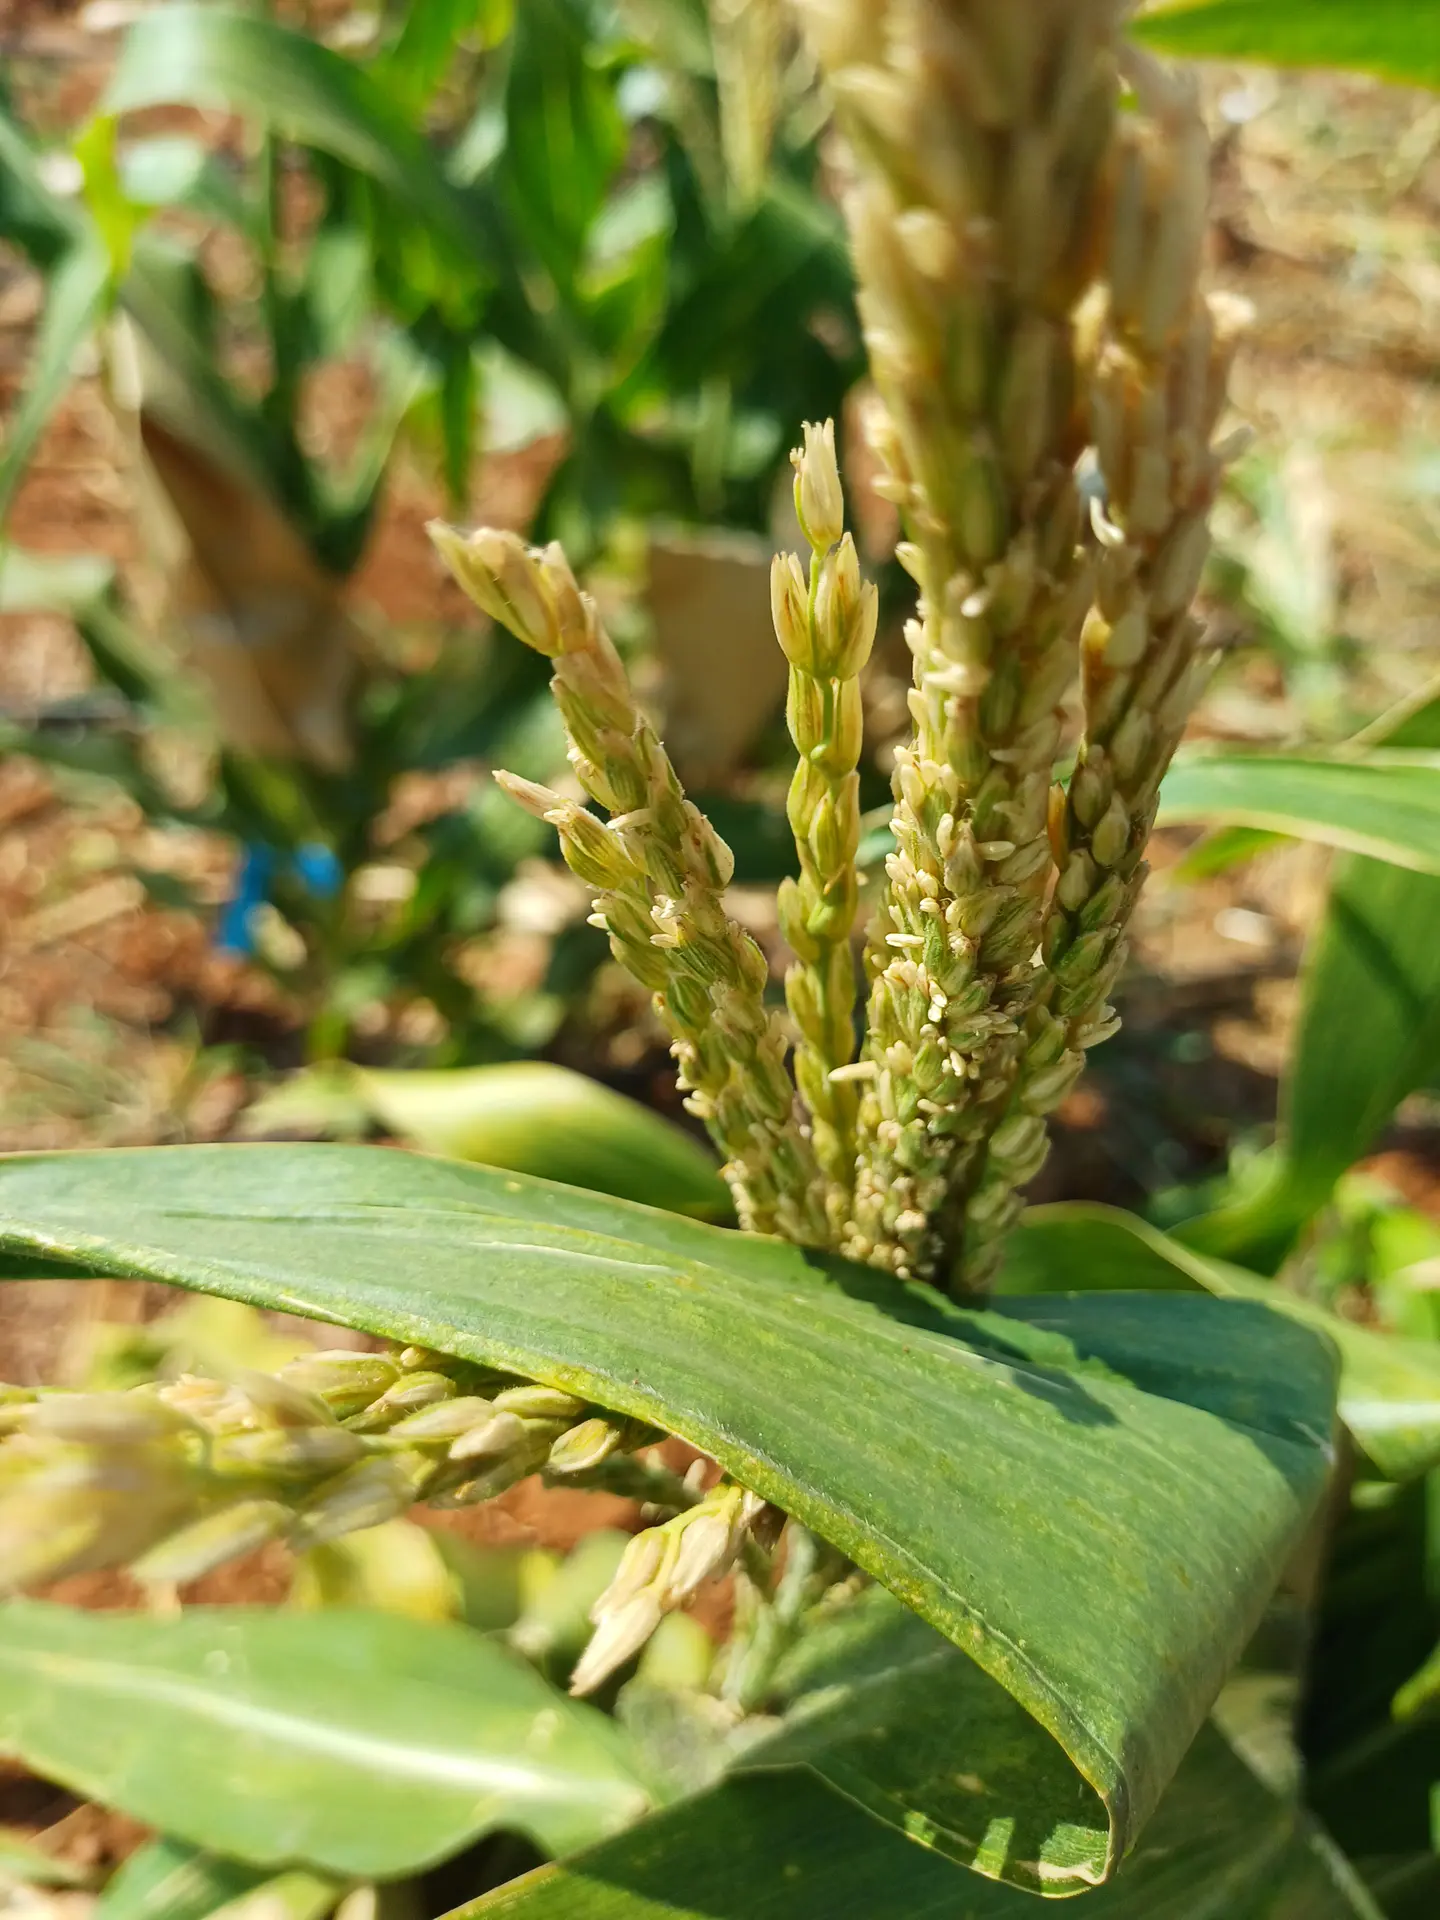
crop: maize
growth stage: flowering
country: Kenya
